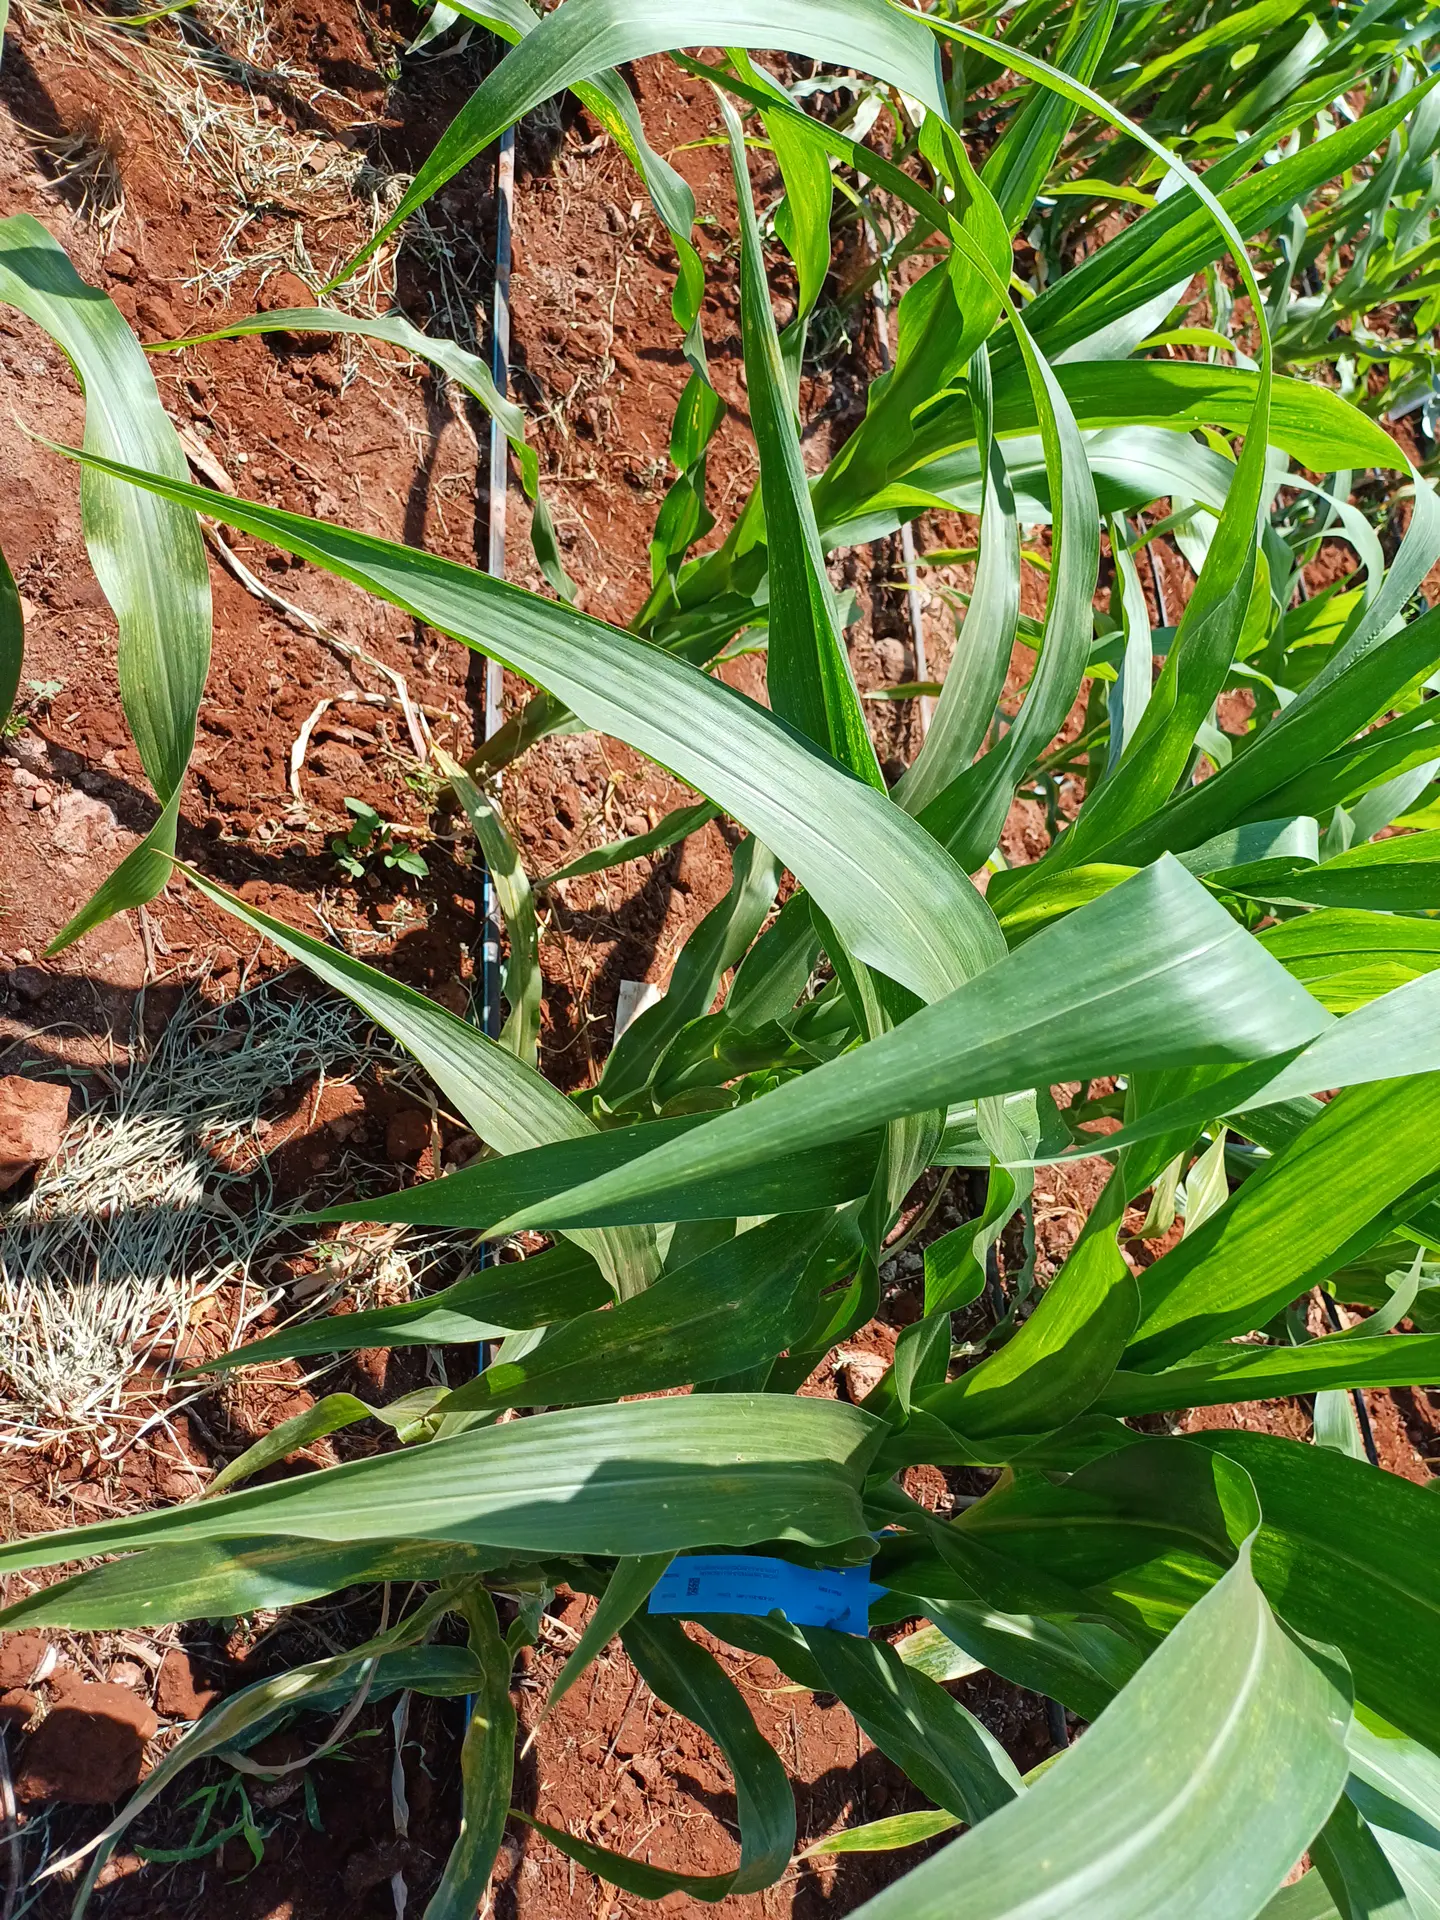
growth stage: vegetative
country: Kenya
